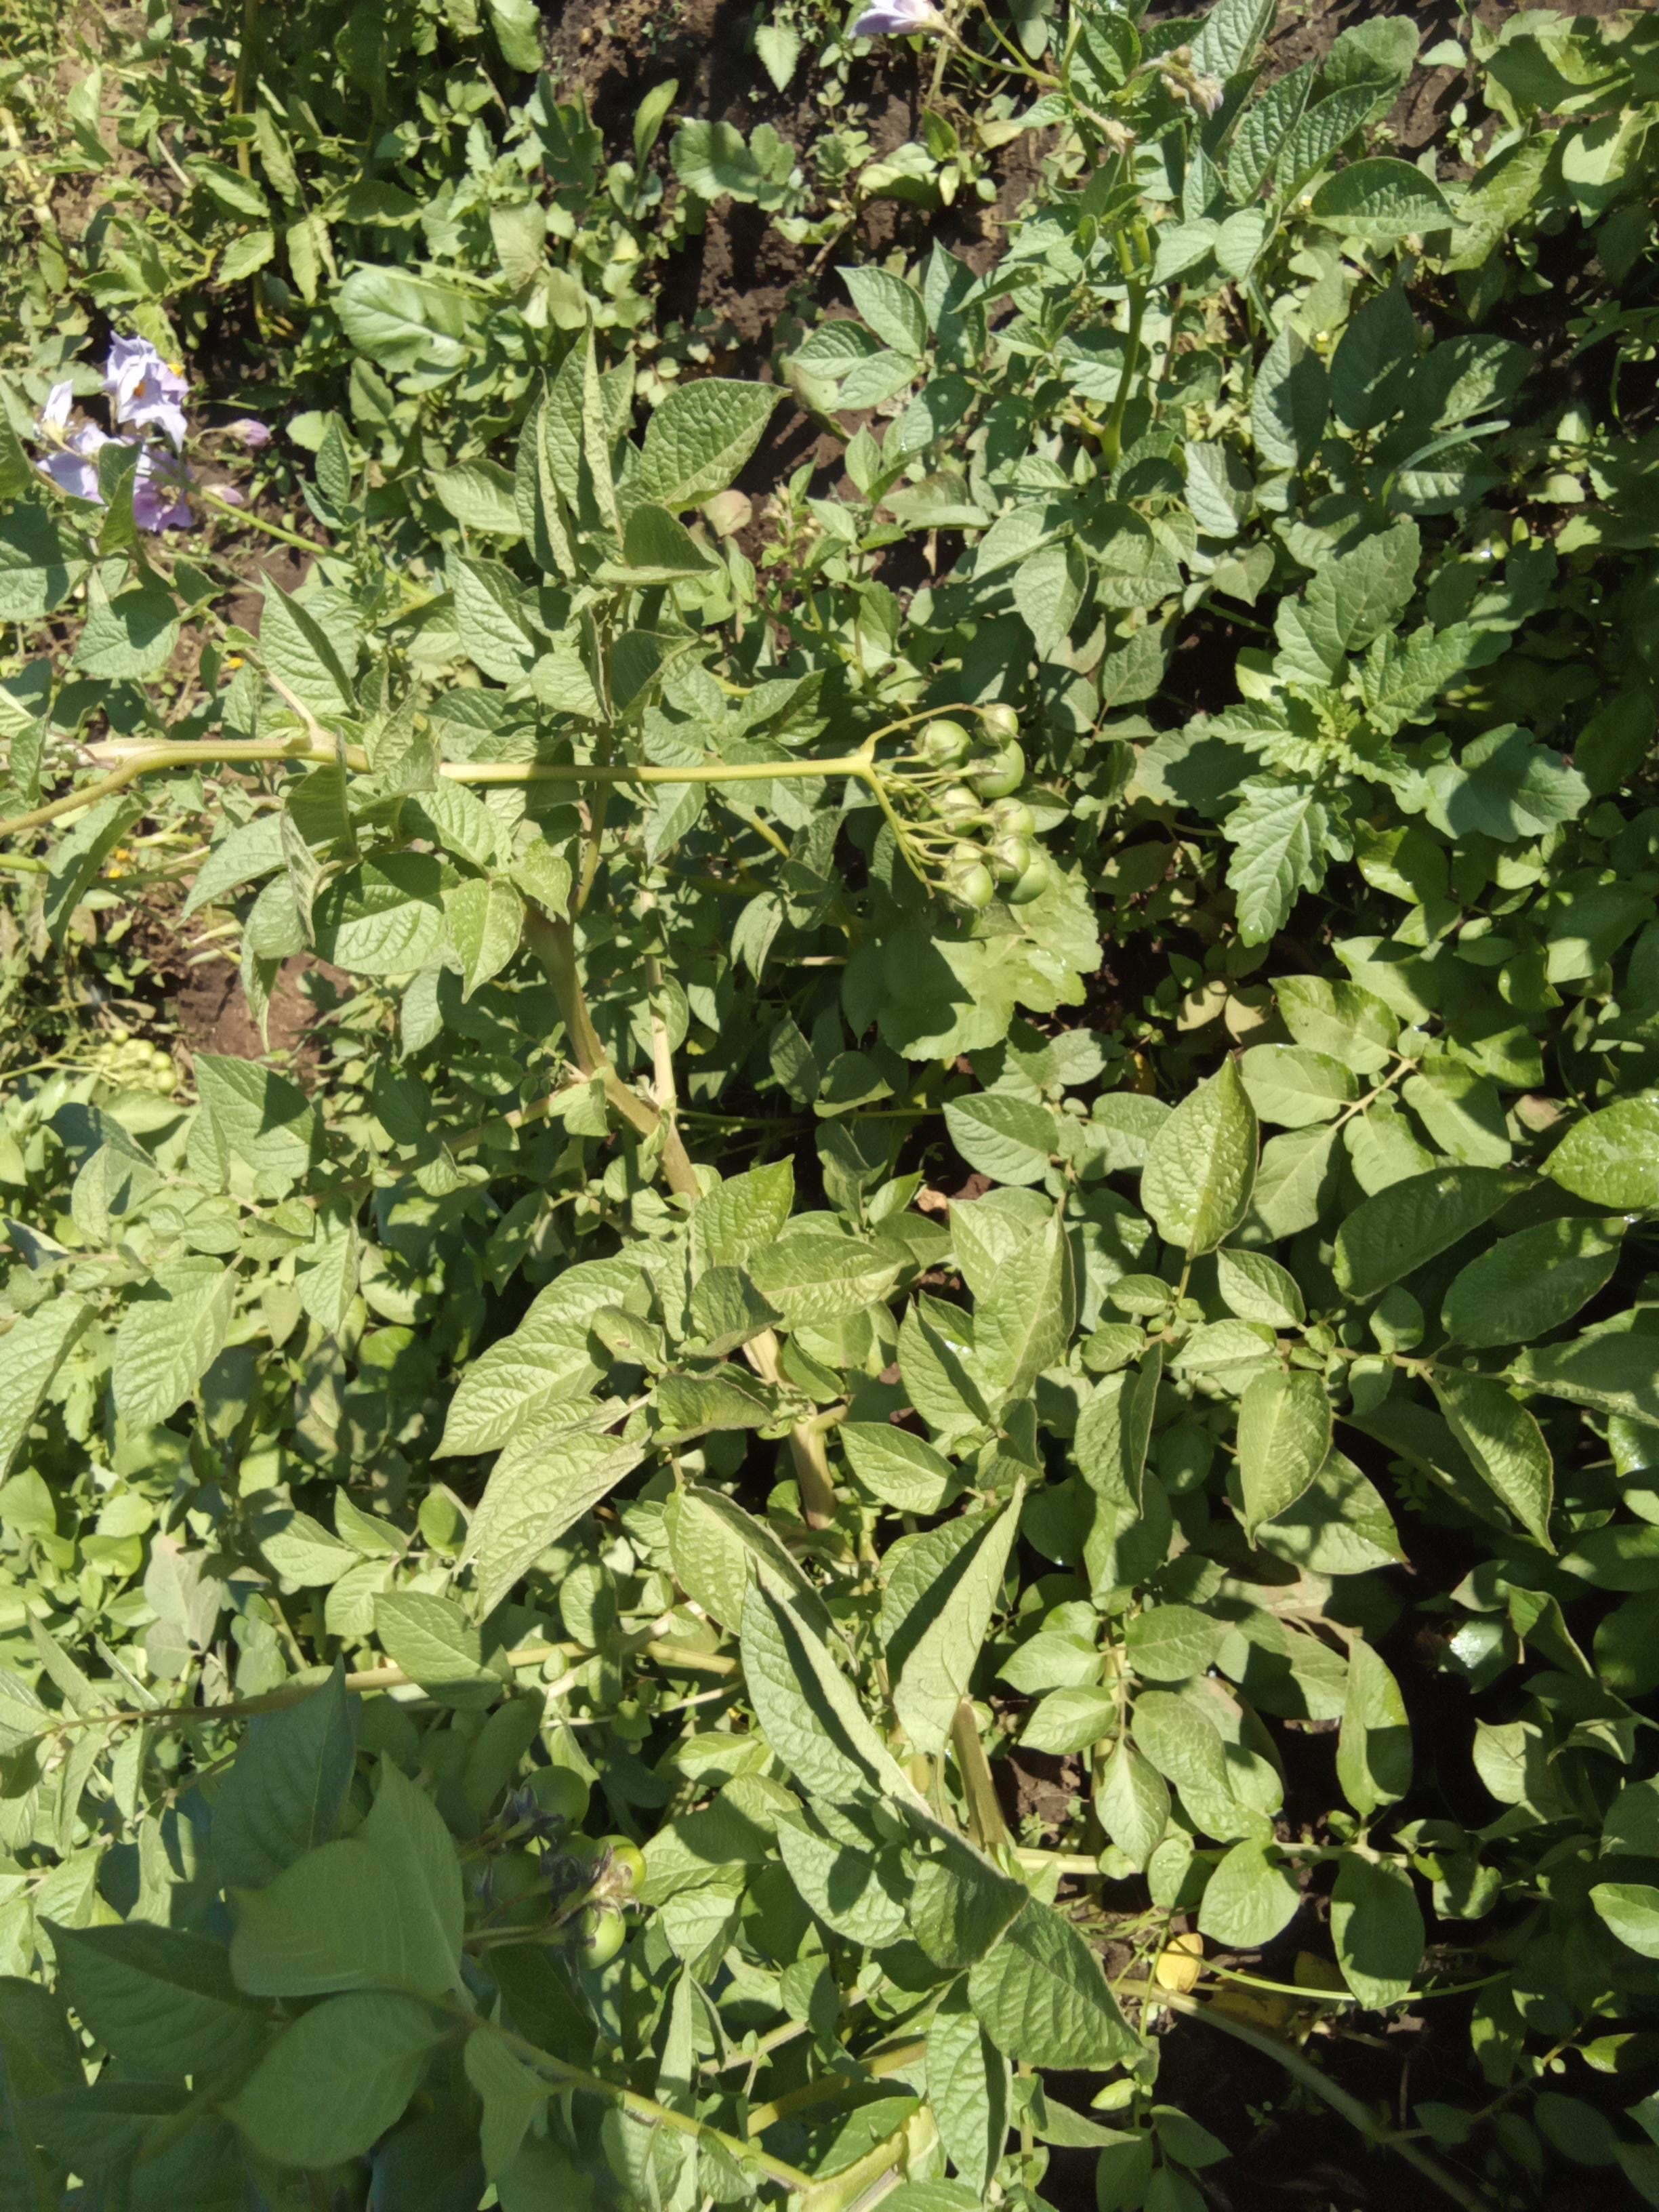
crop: potato
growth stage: vegetative
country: Kenya
